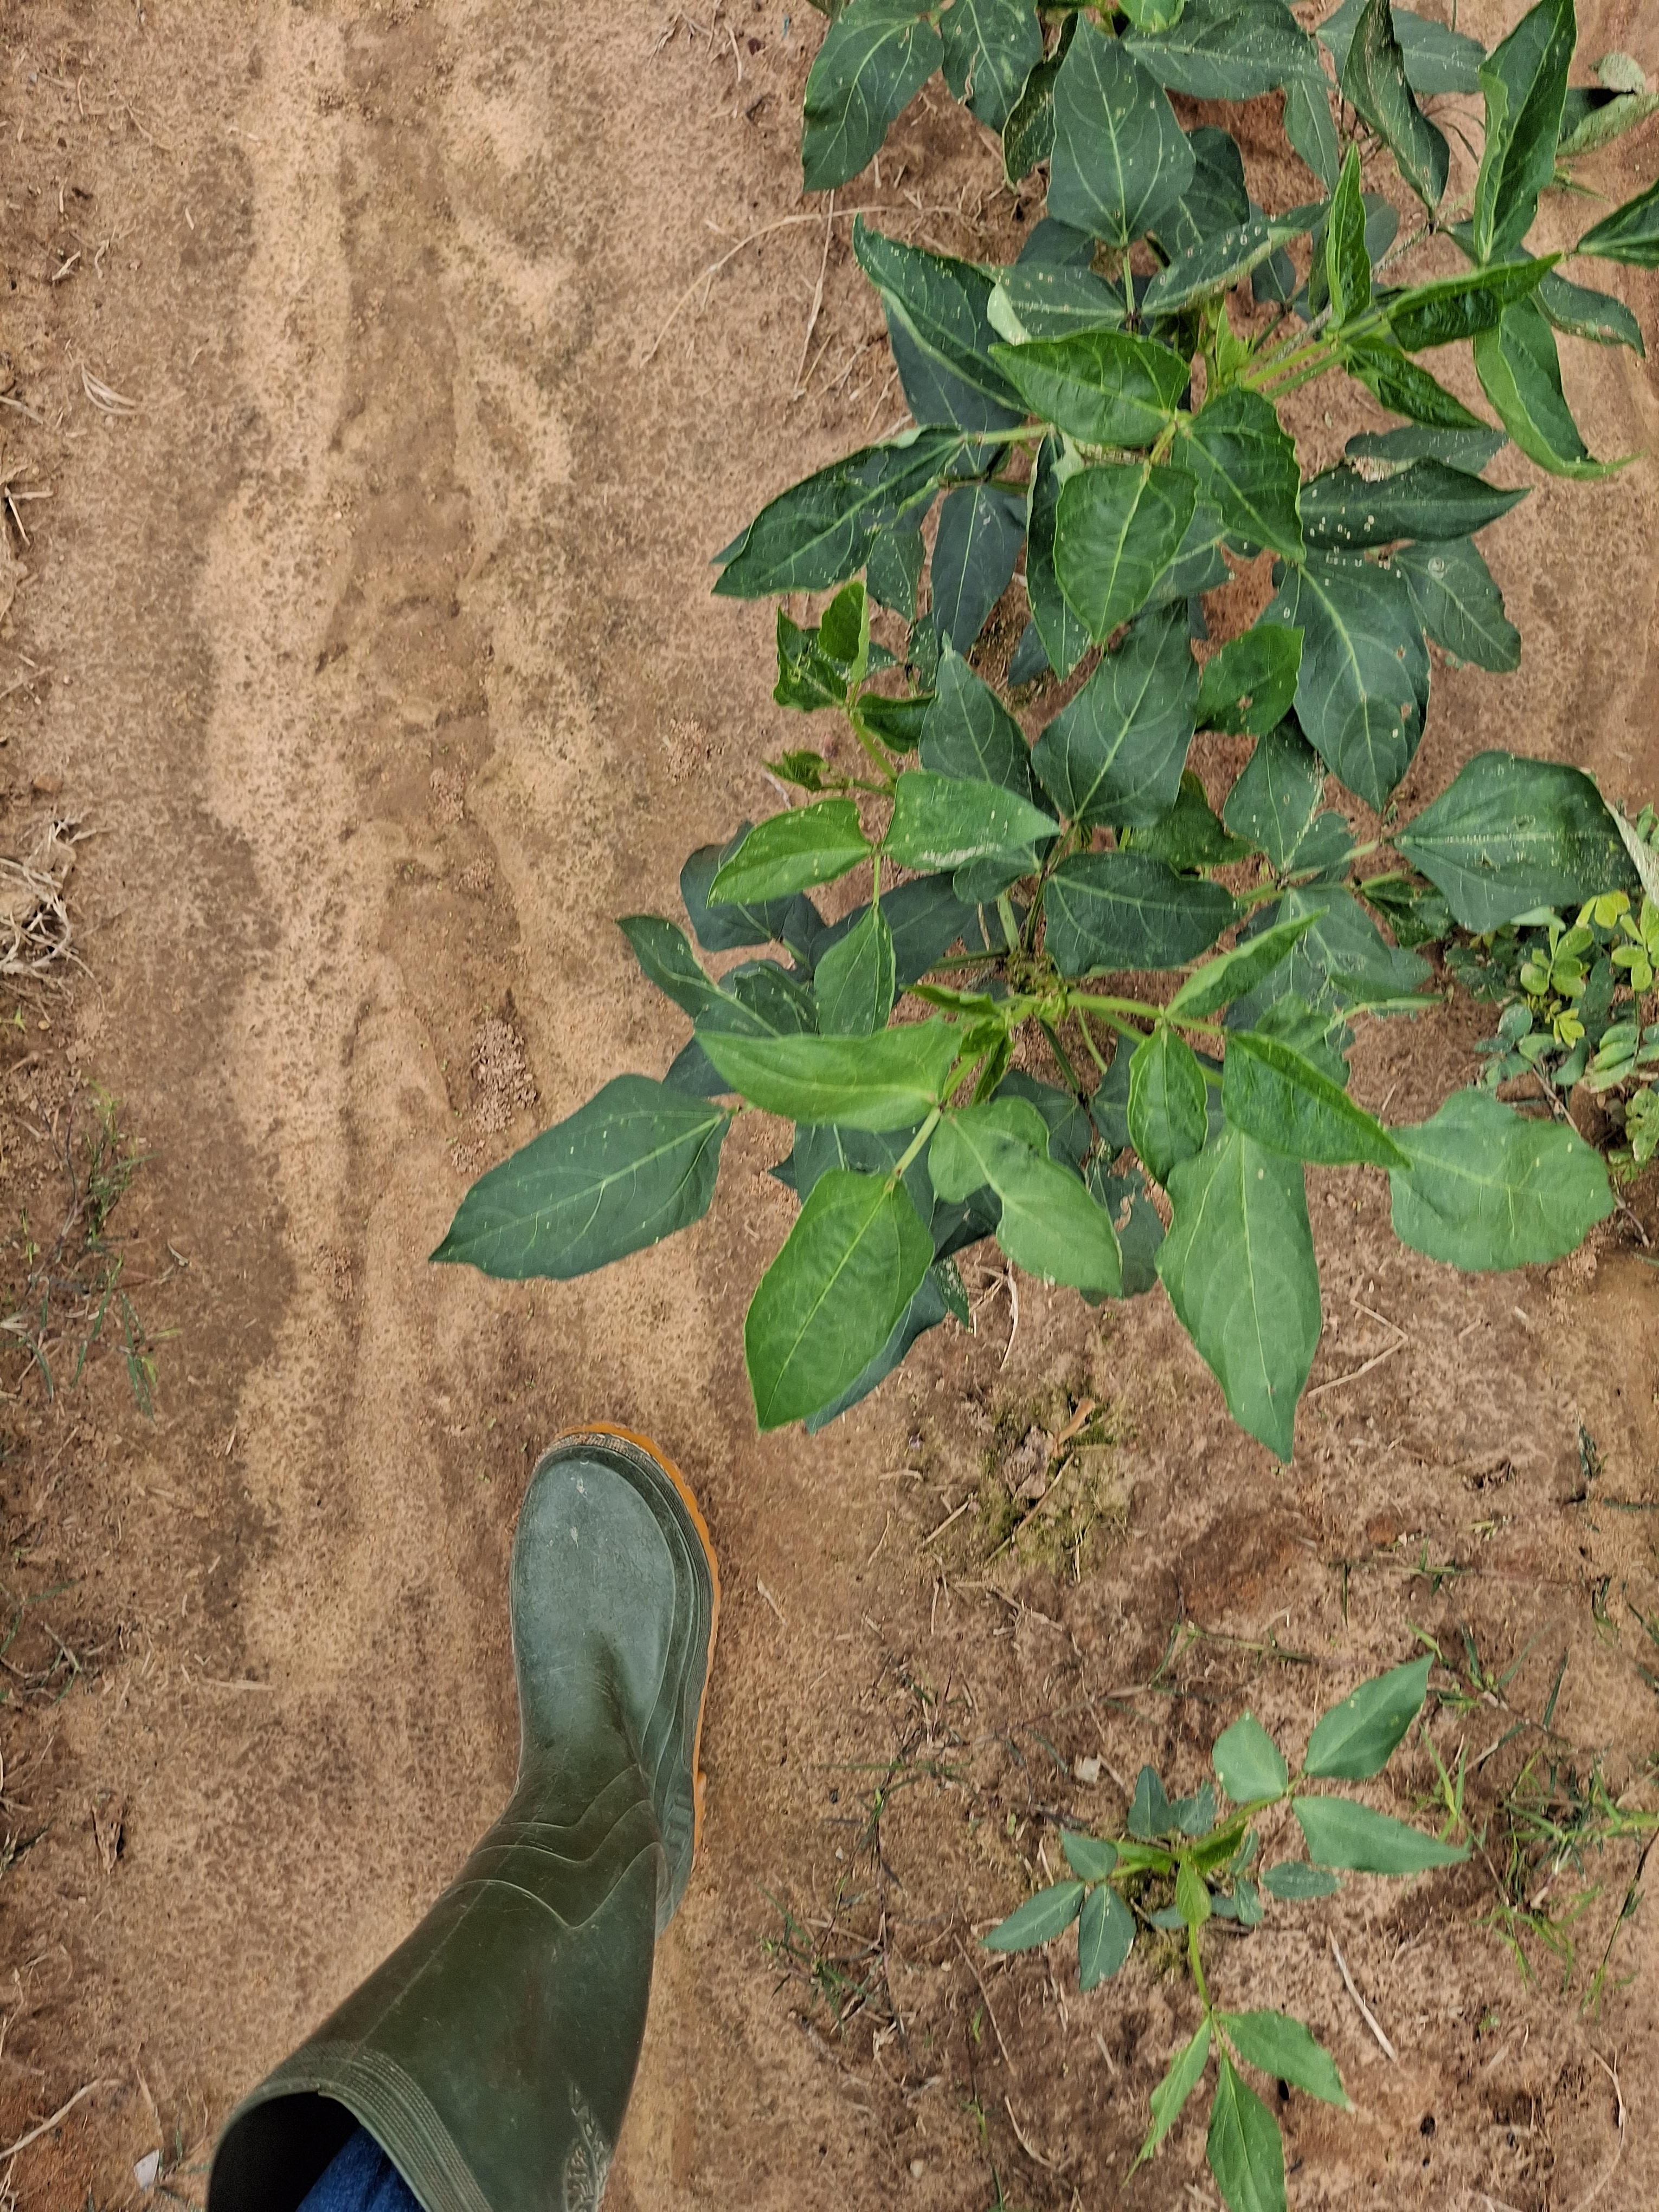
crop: cowpea
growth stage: vegetative
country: Nigeria
